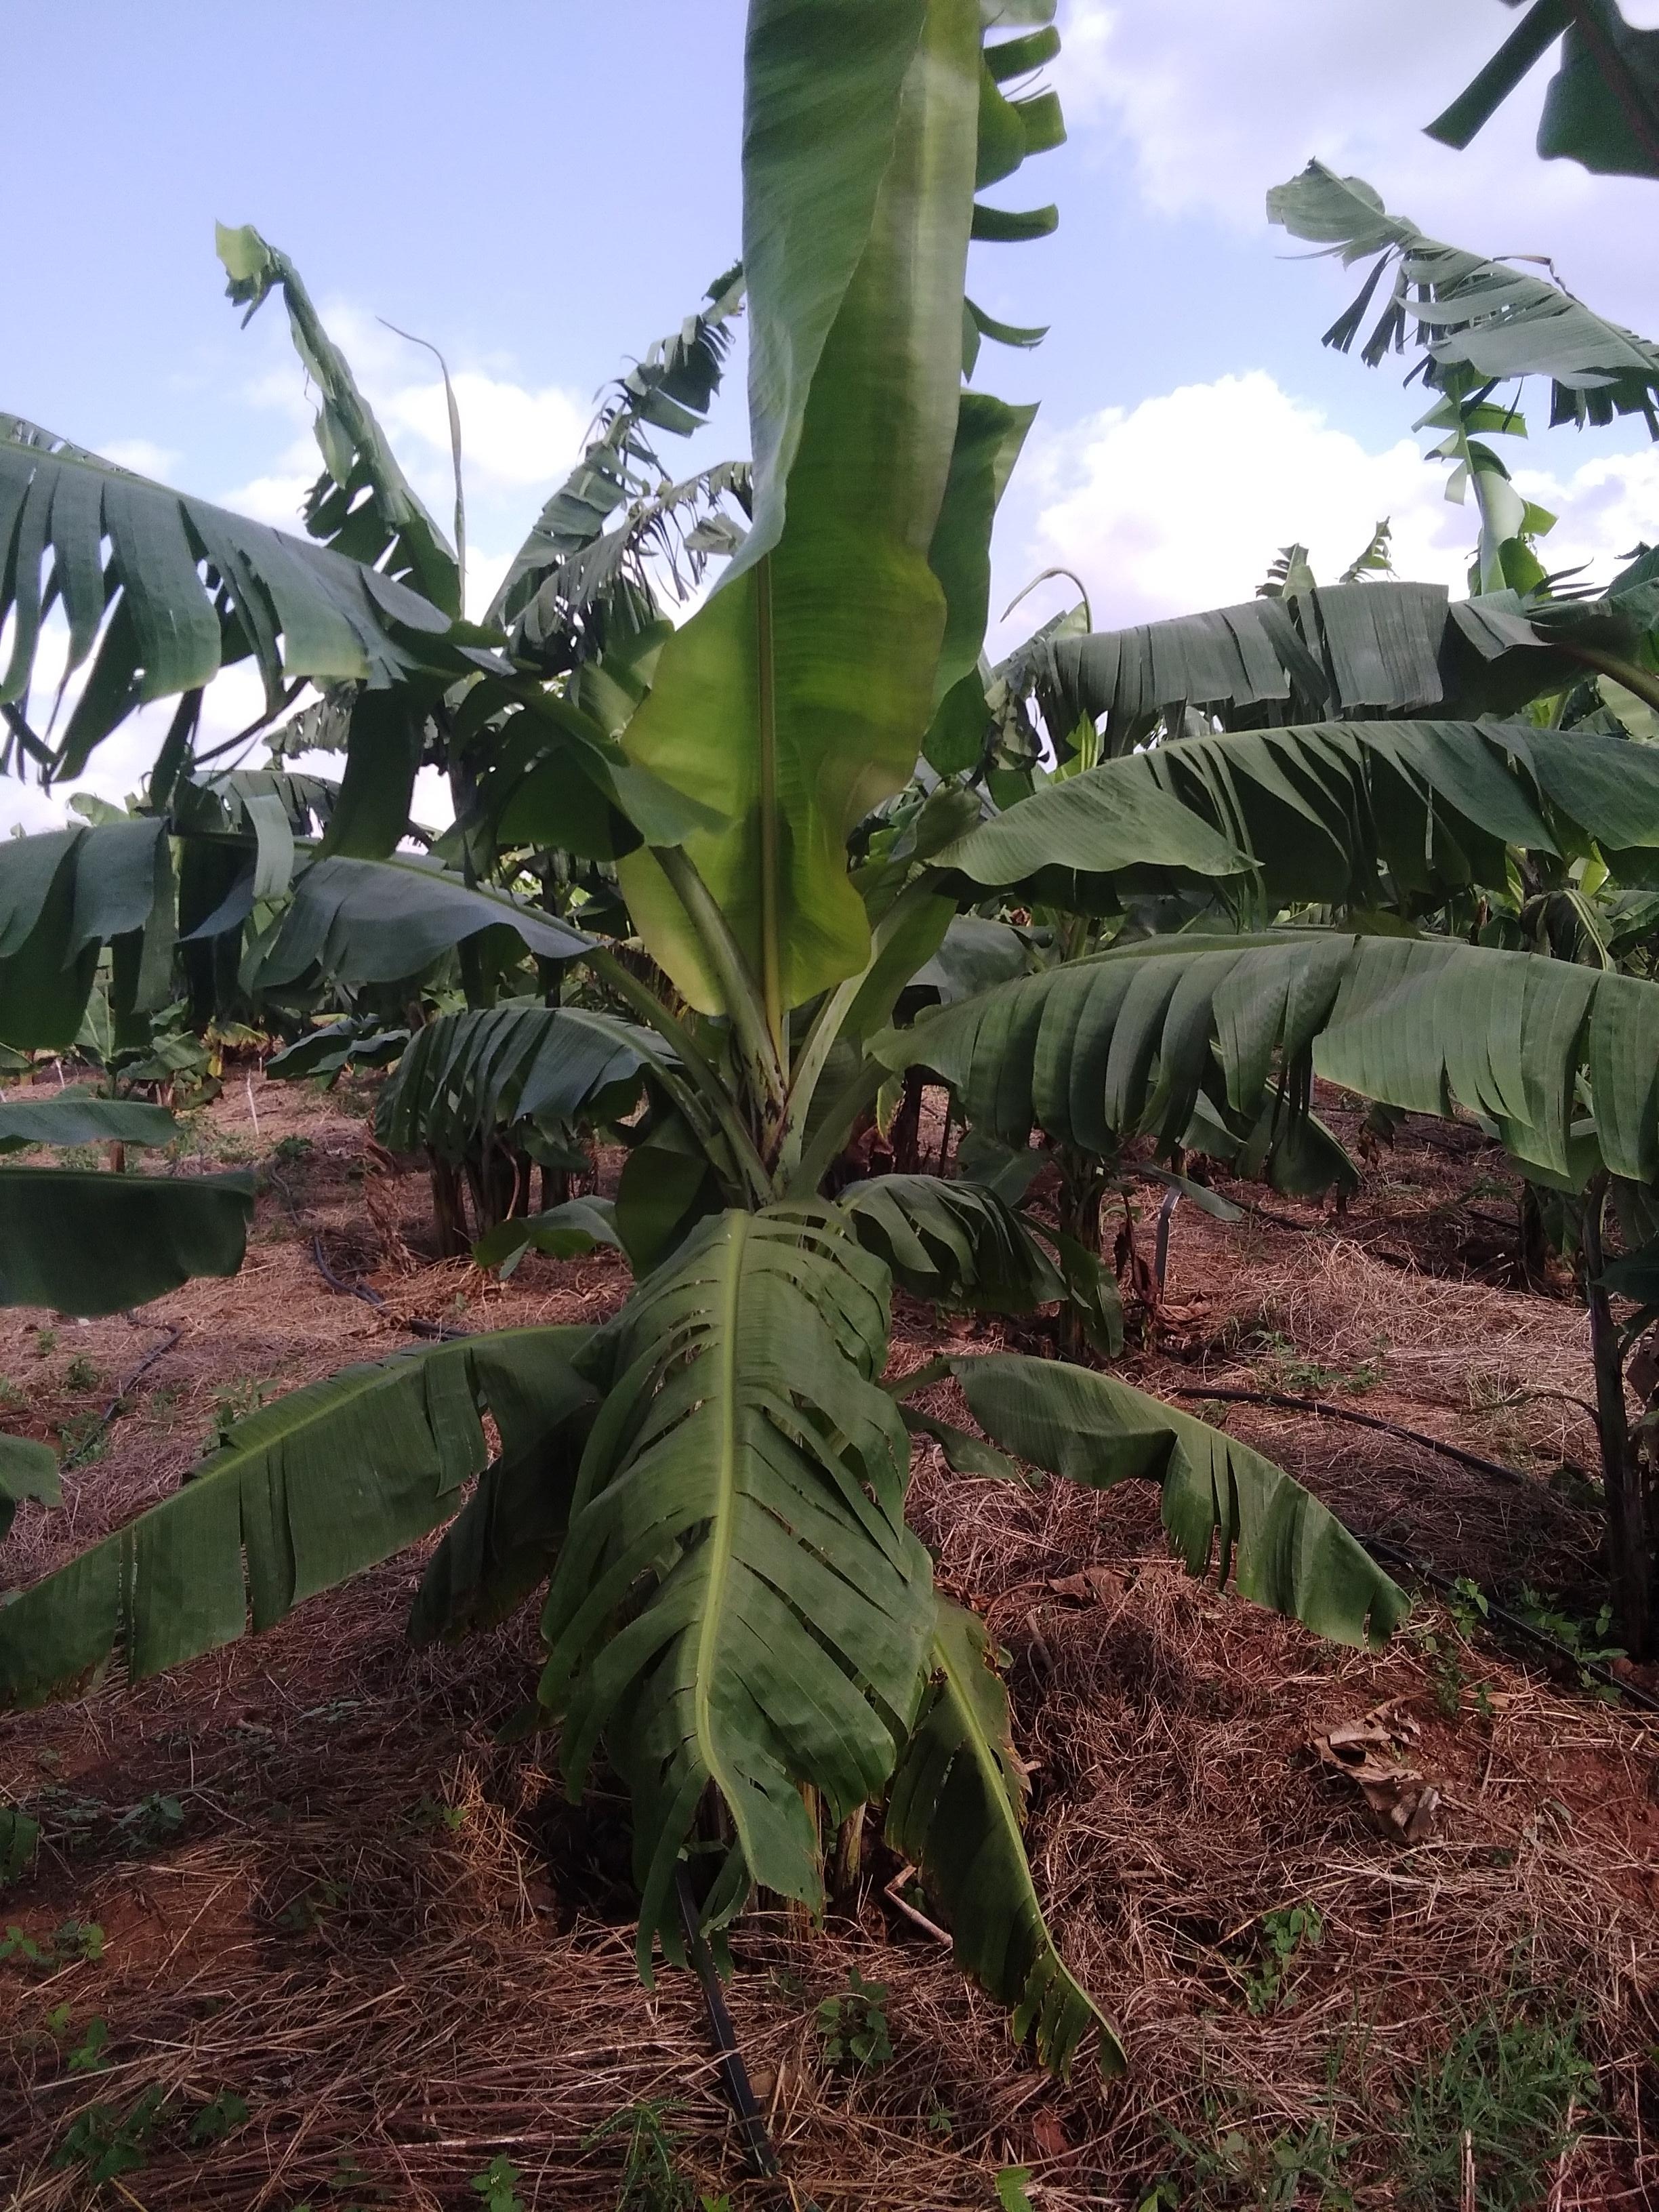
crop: banana
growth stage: vegetative
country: Tanzania
